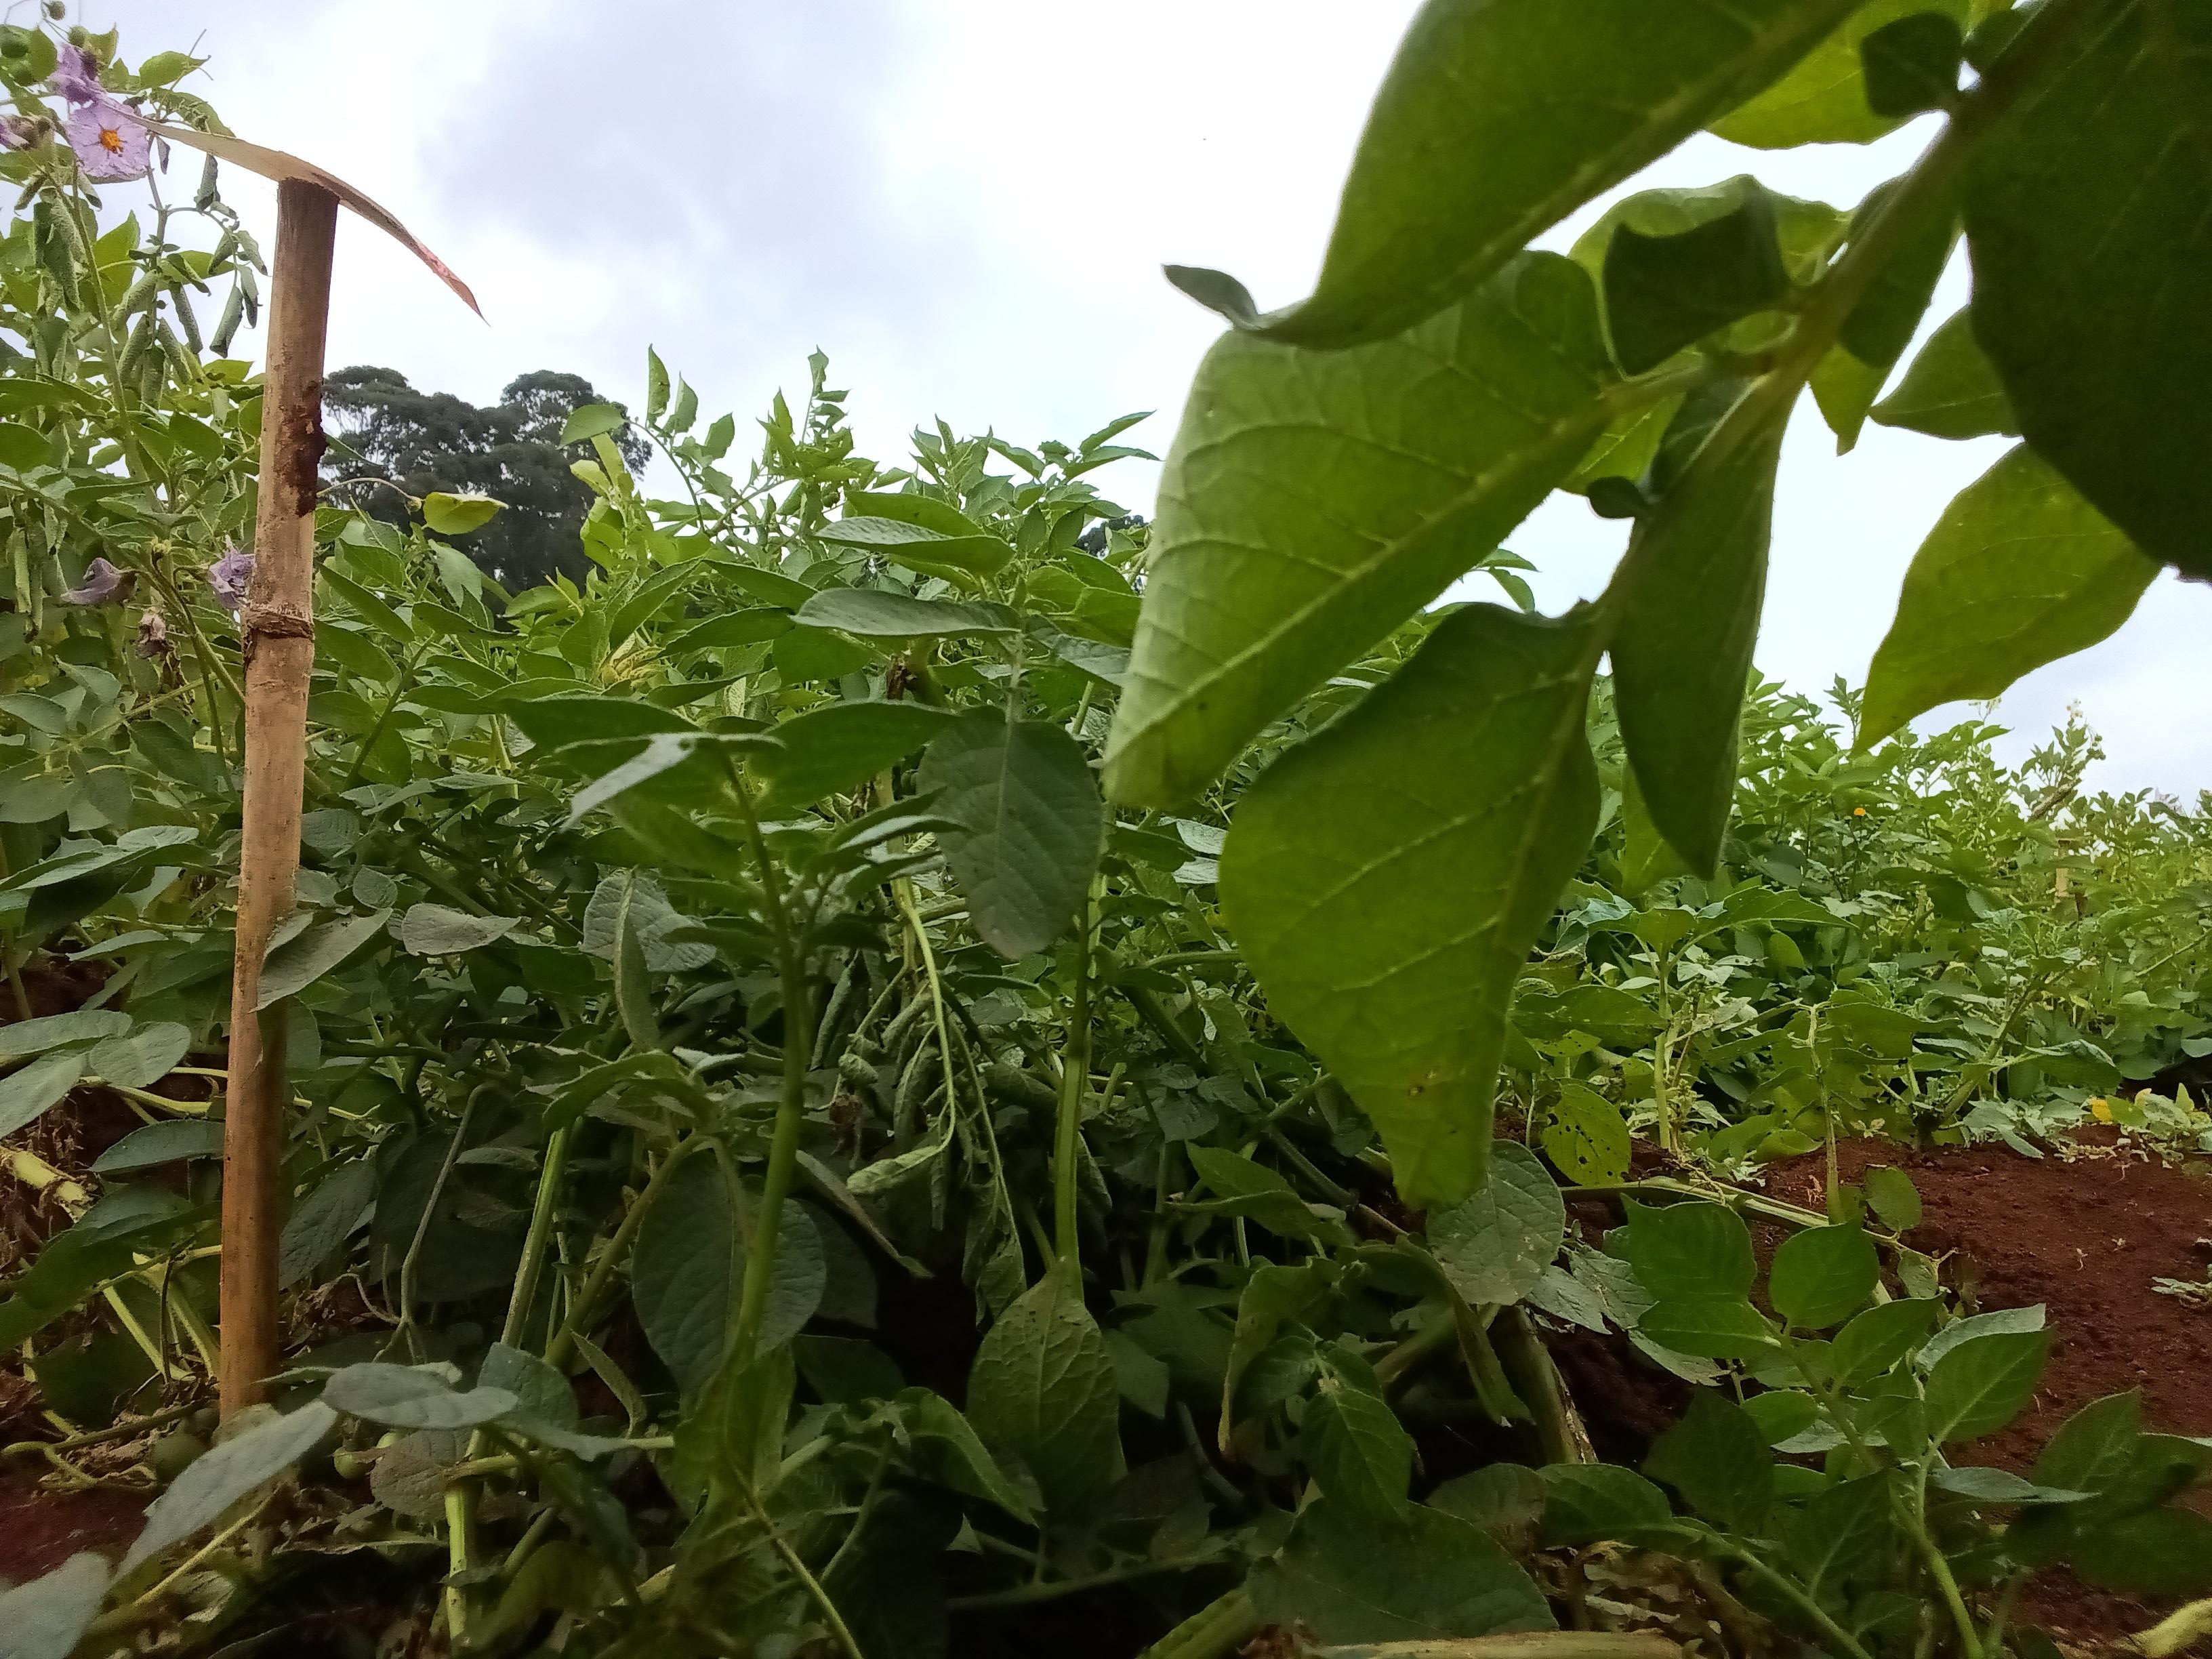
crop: potato
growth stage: flowering
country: Kenya
